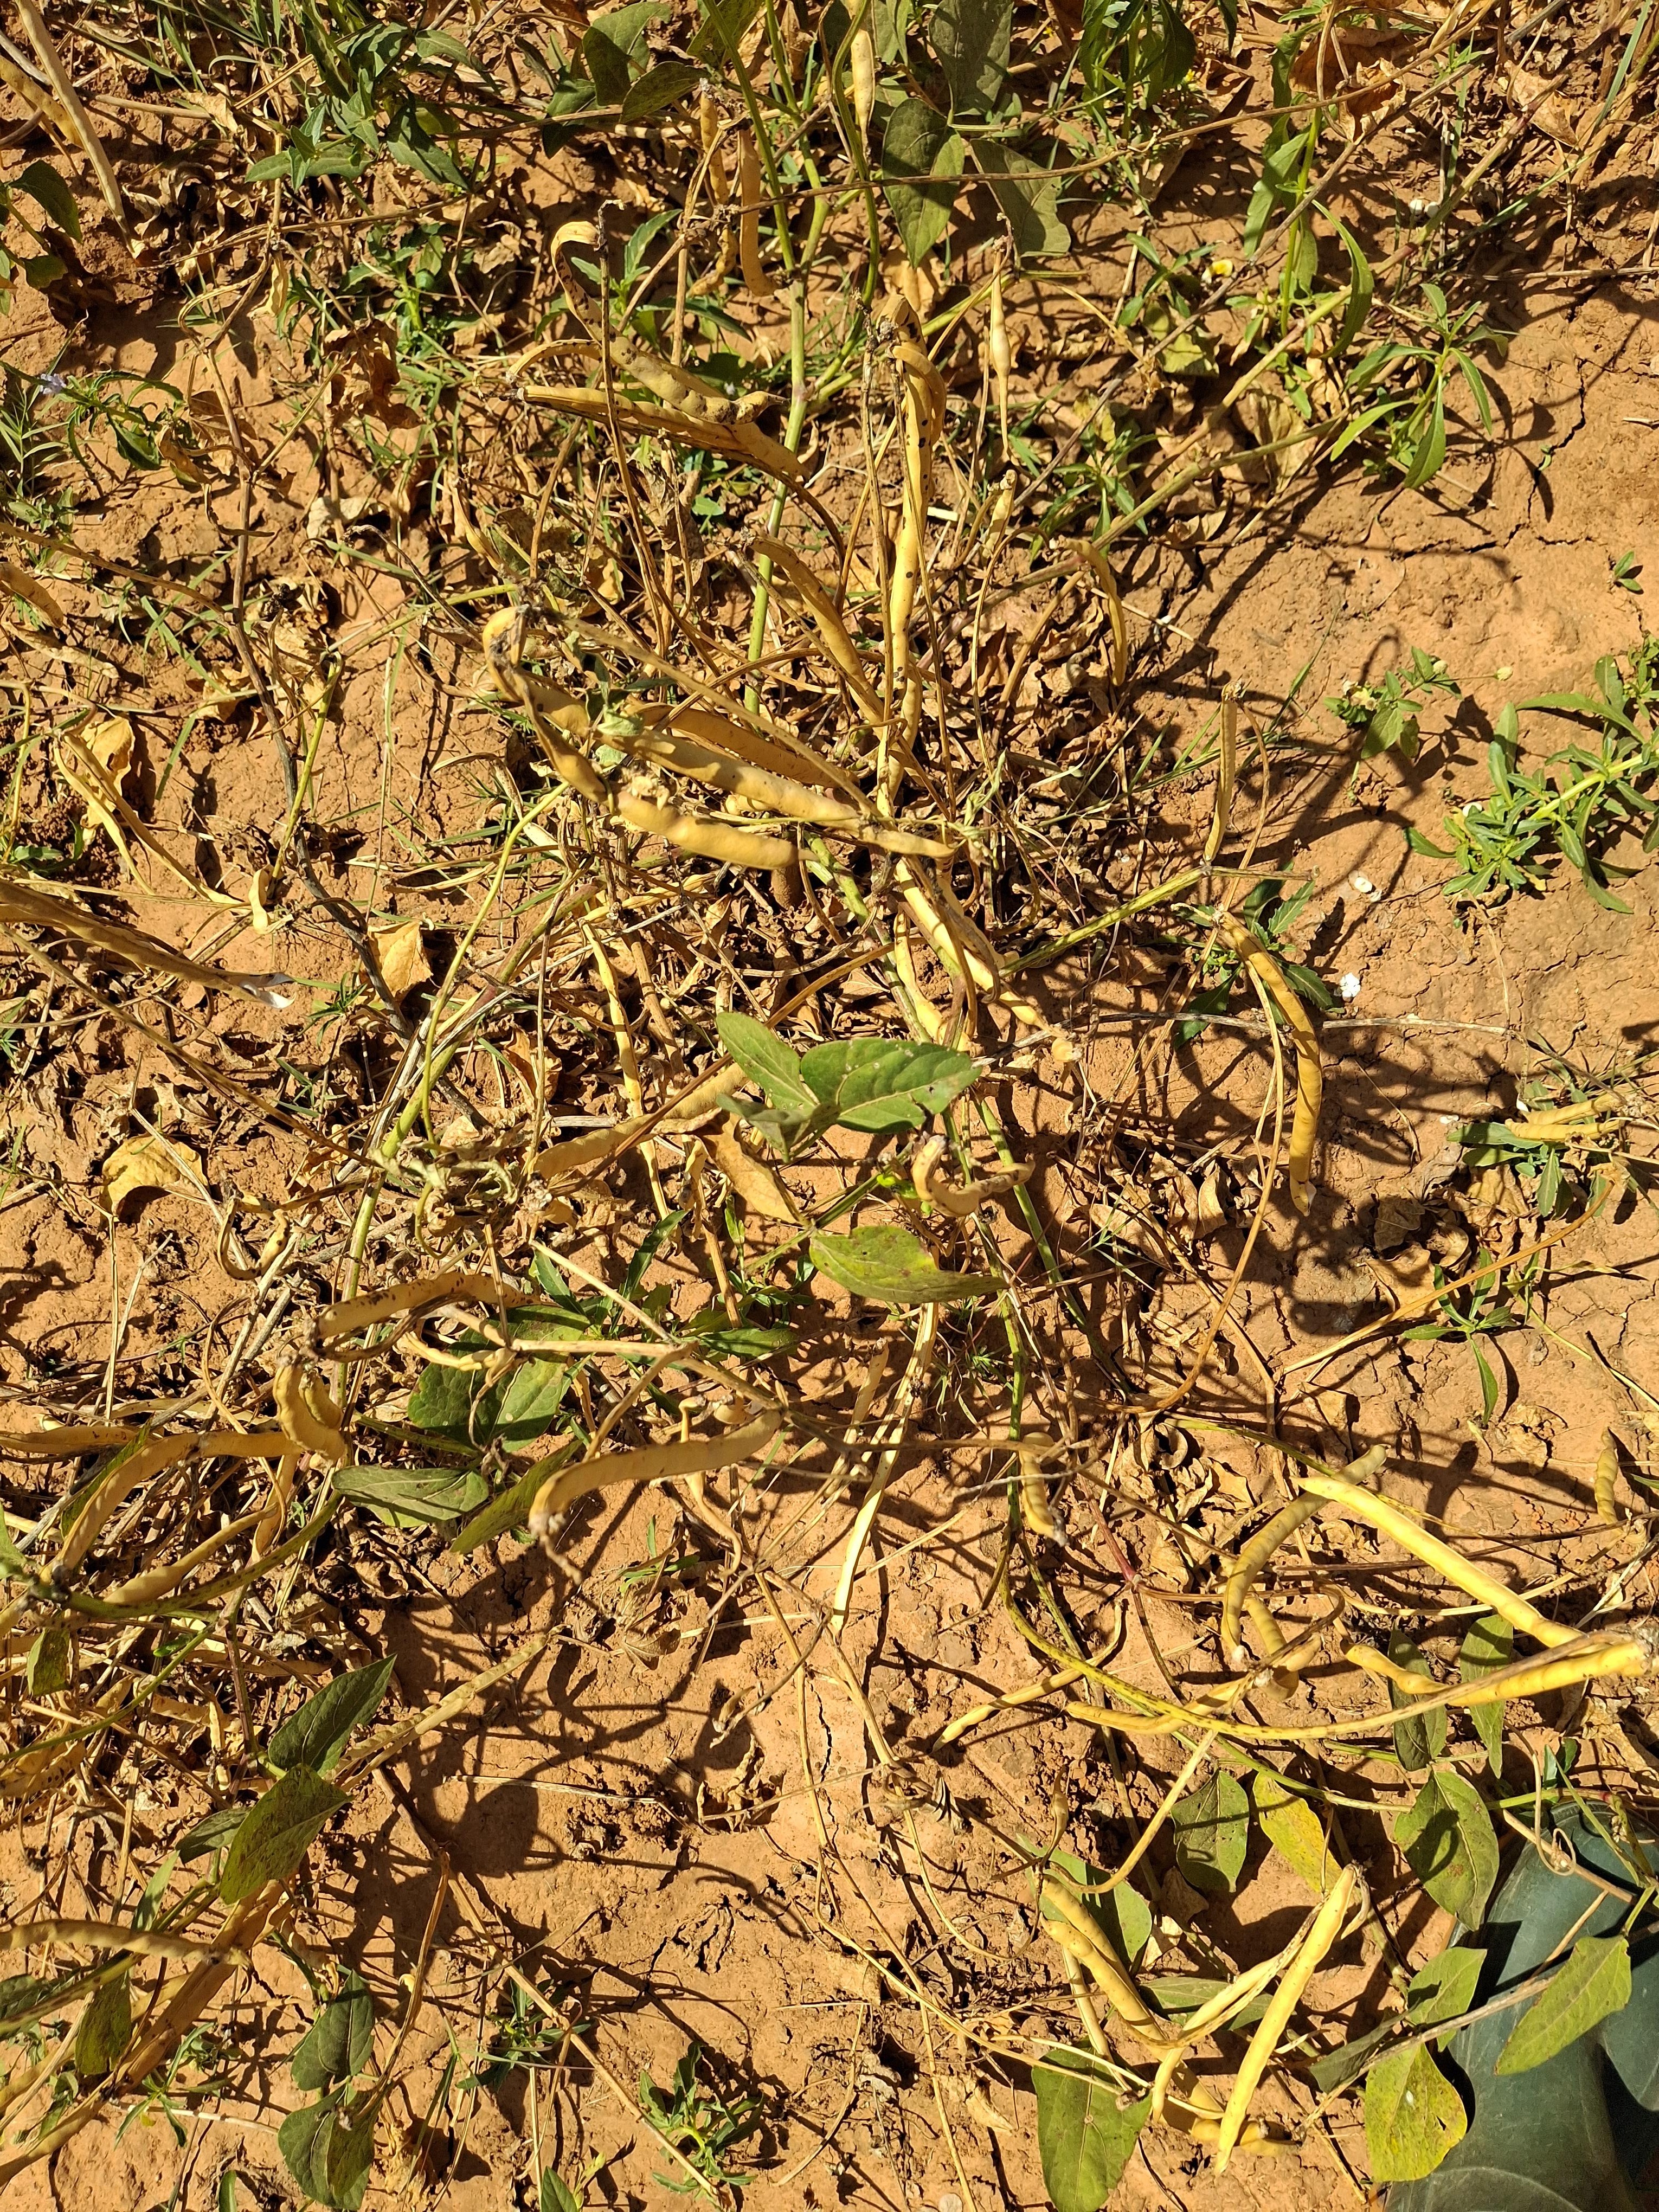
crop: cowpea
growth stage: maturity
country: Nigeria
